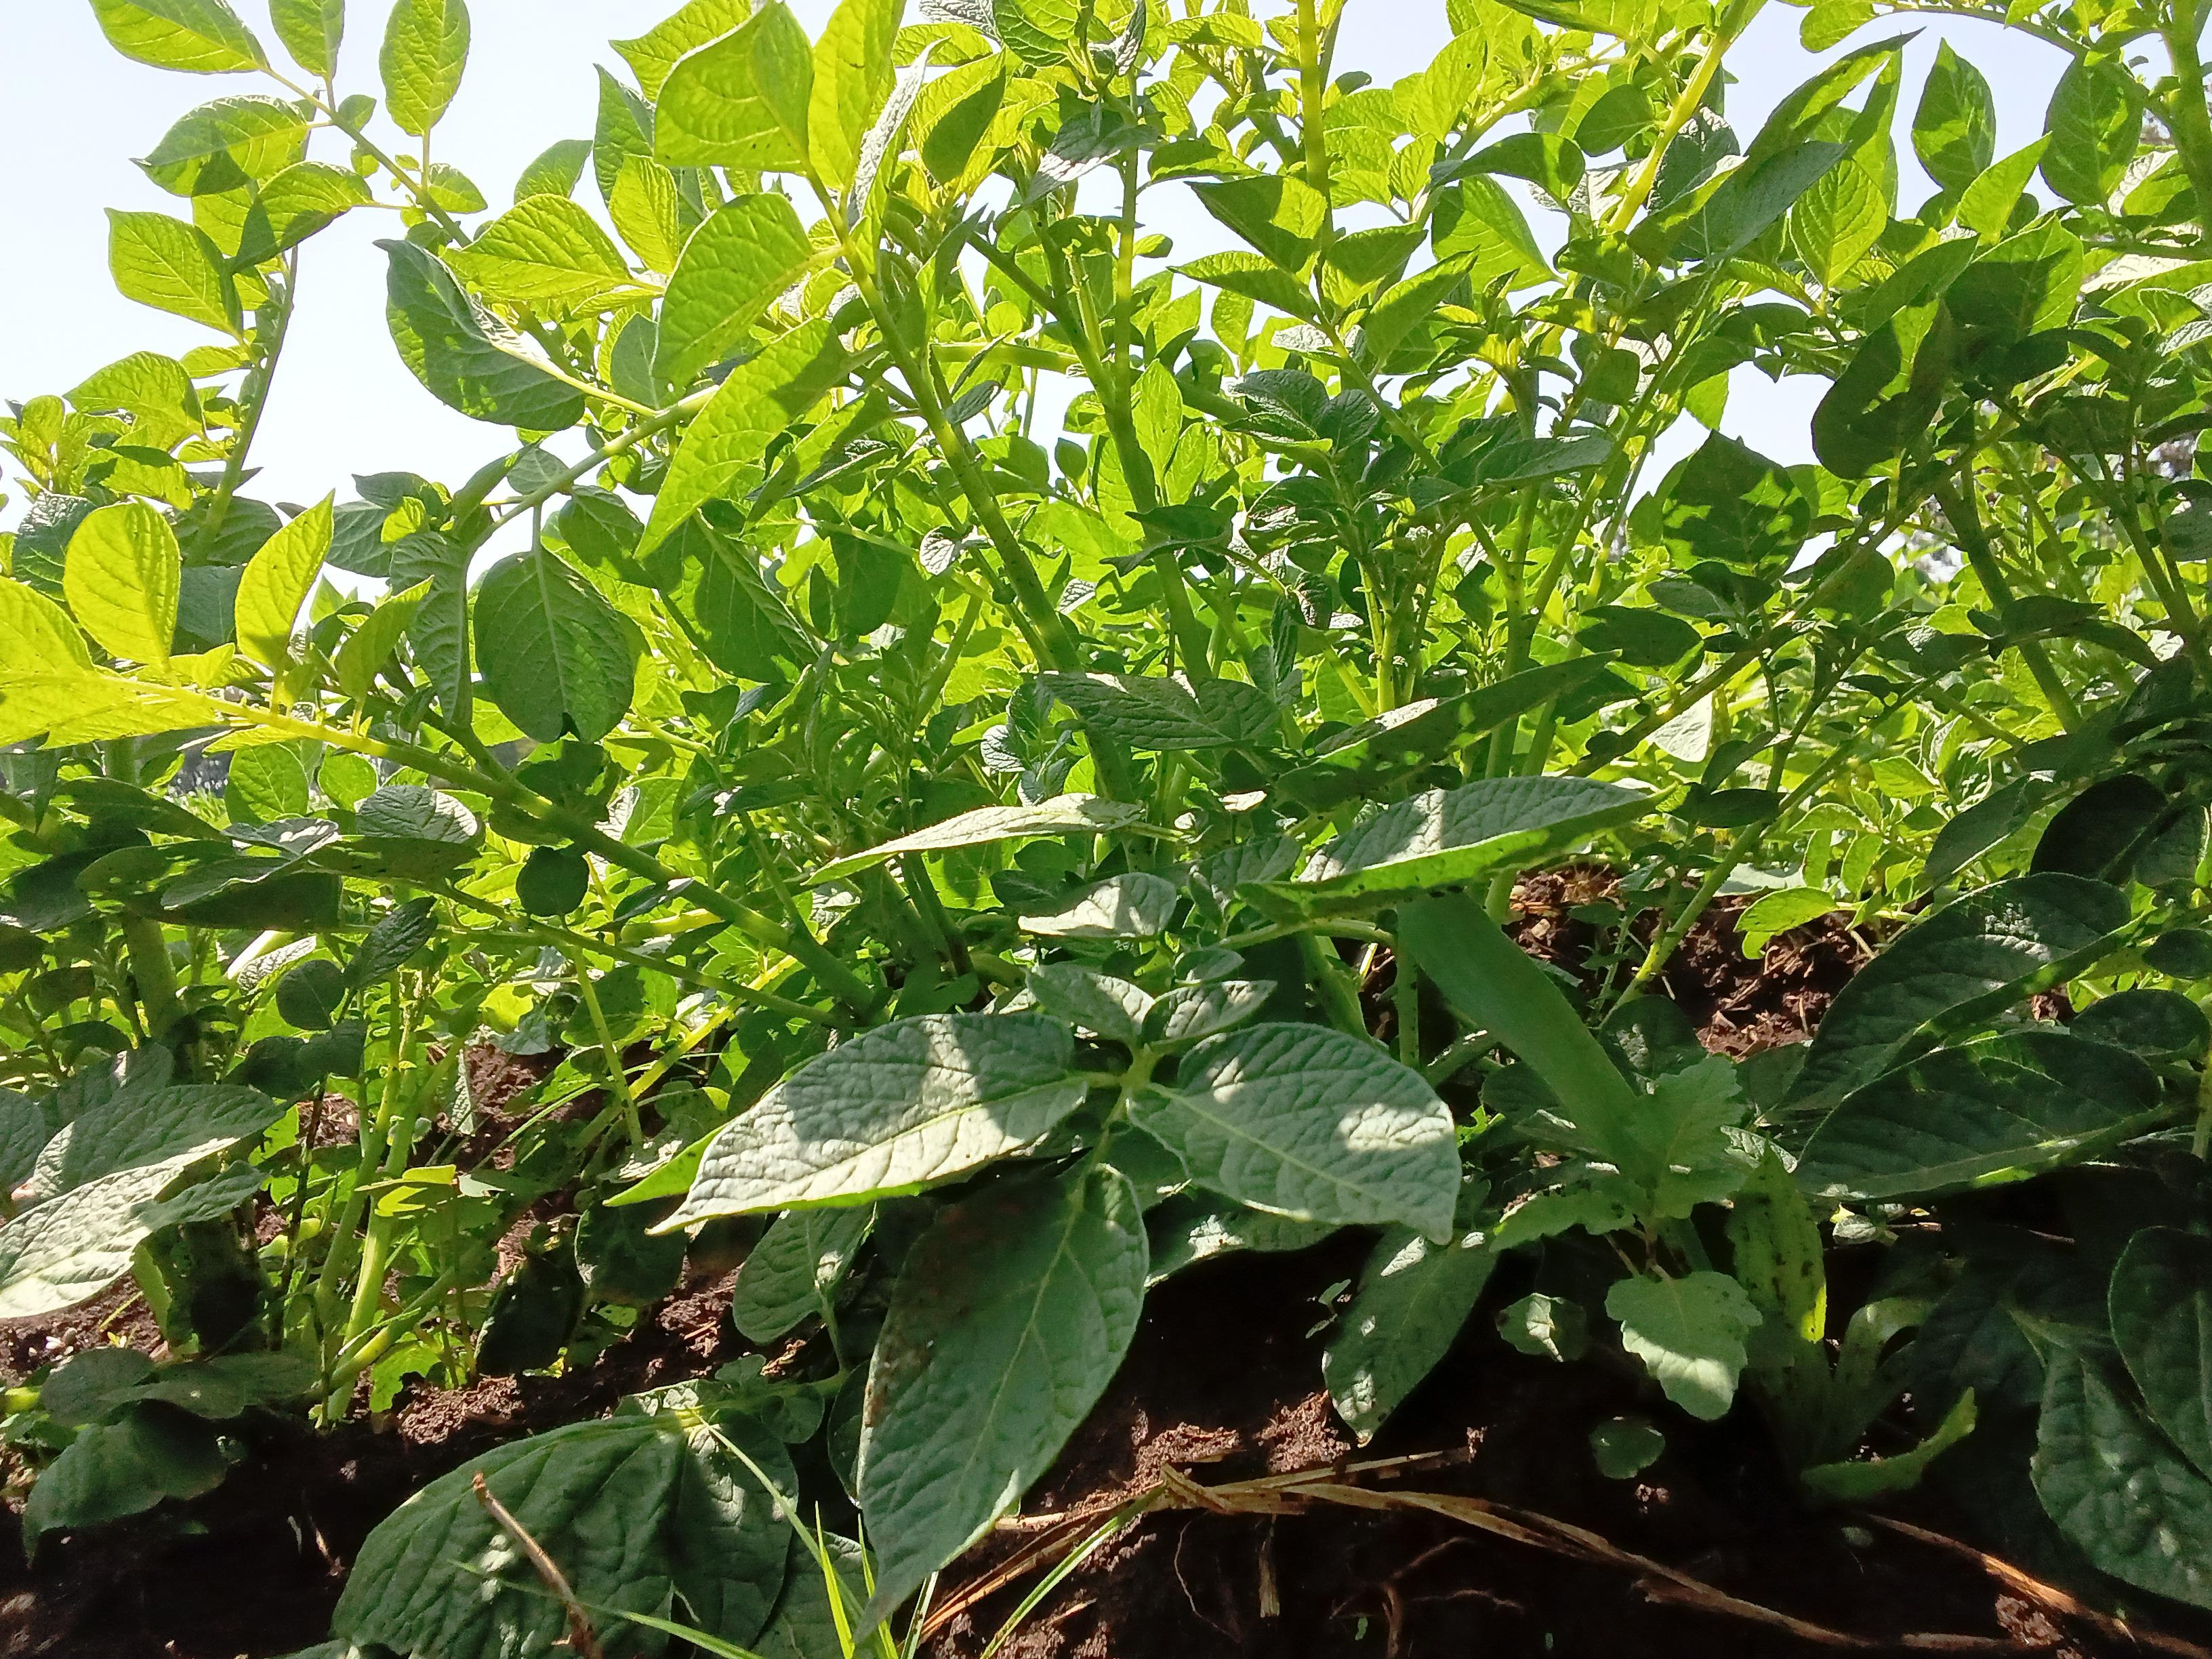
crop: potato
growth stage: flowering
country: Kenya
